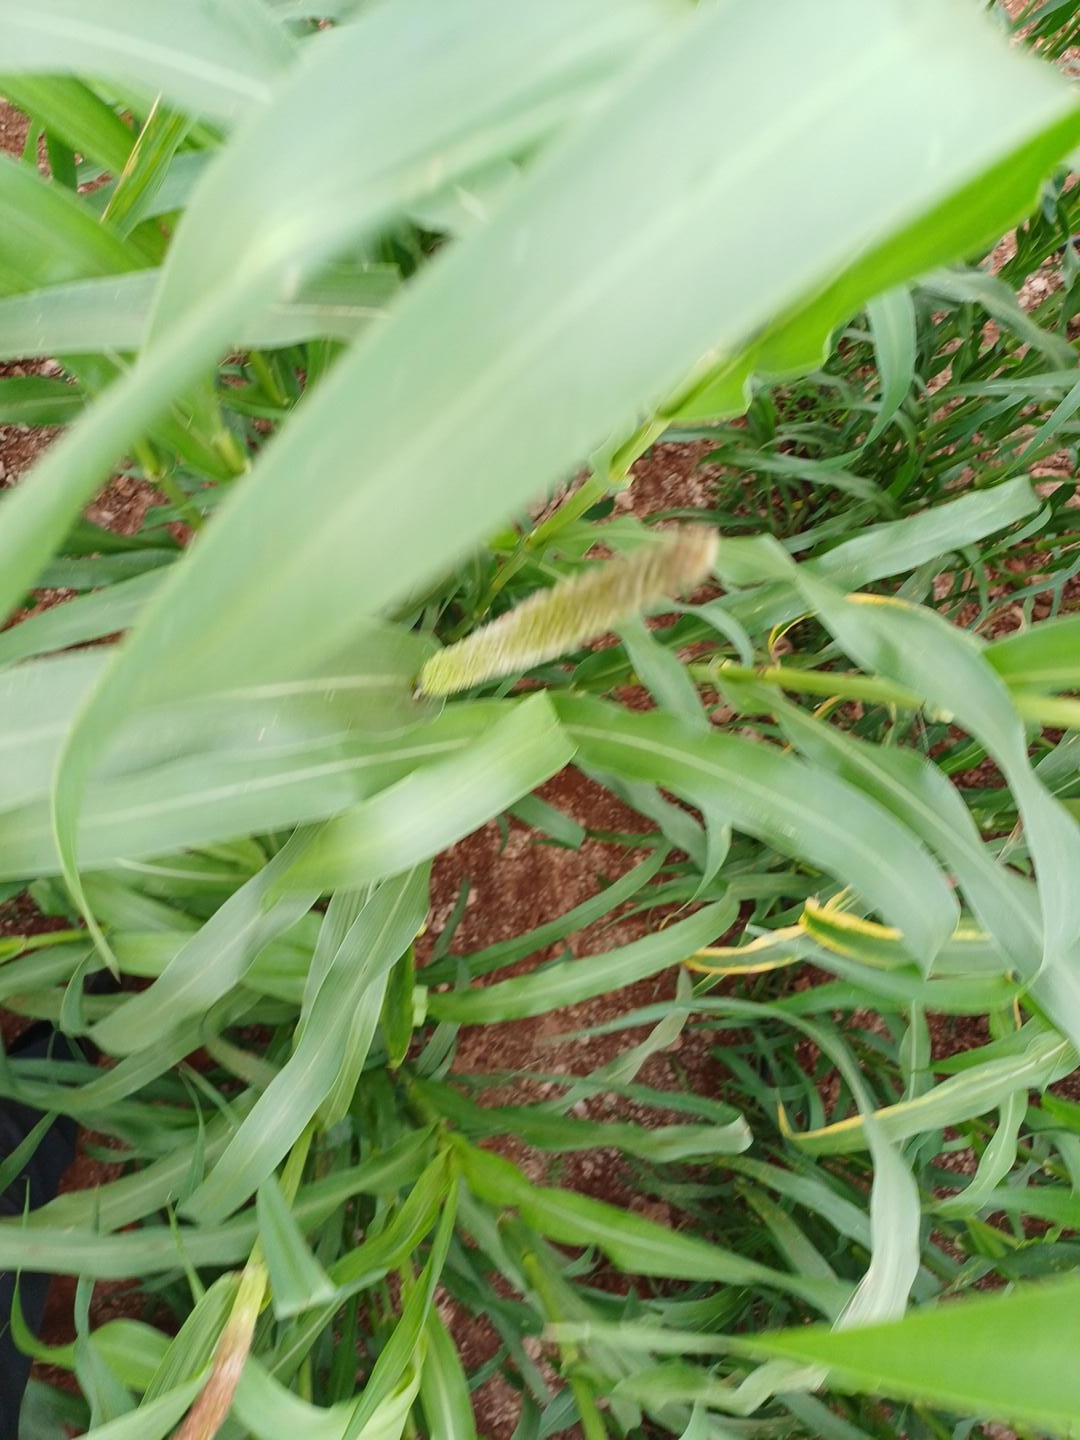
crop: pearl millet
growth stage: flowering
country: Kenya
